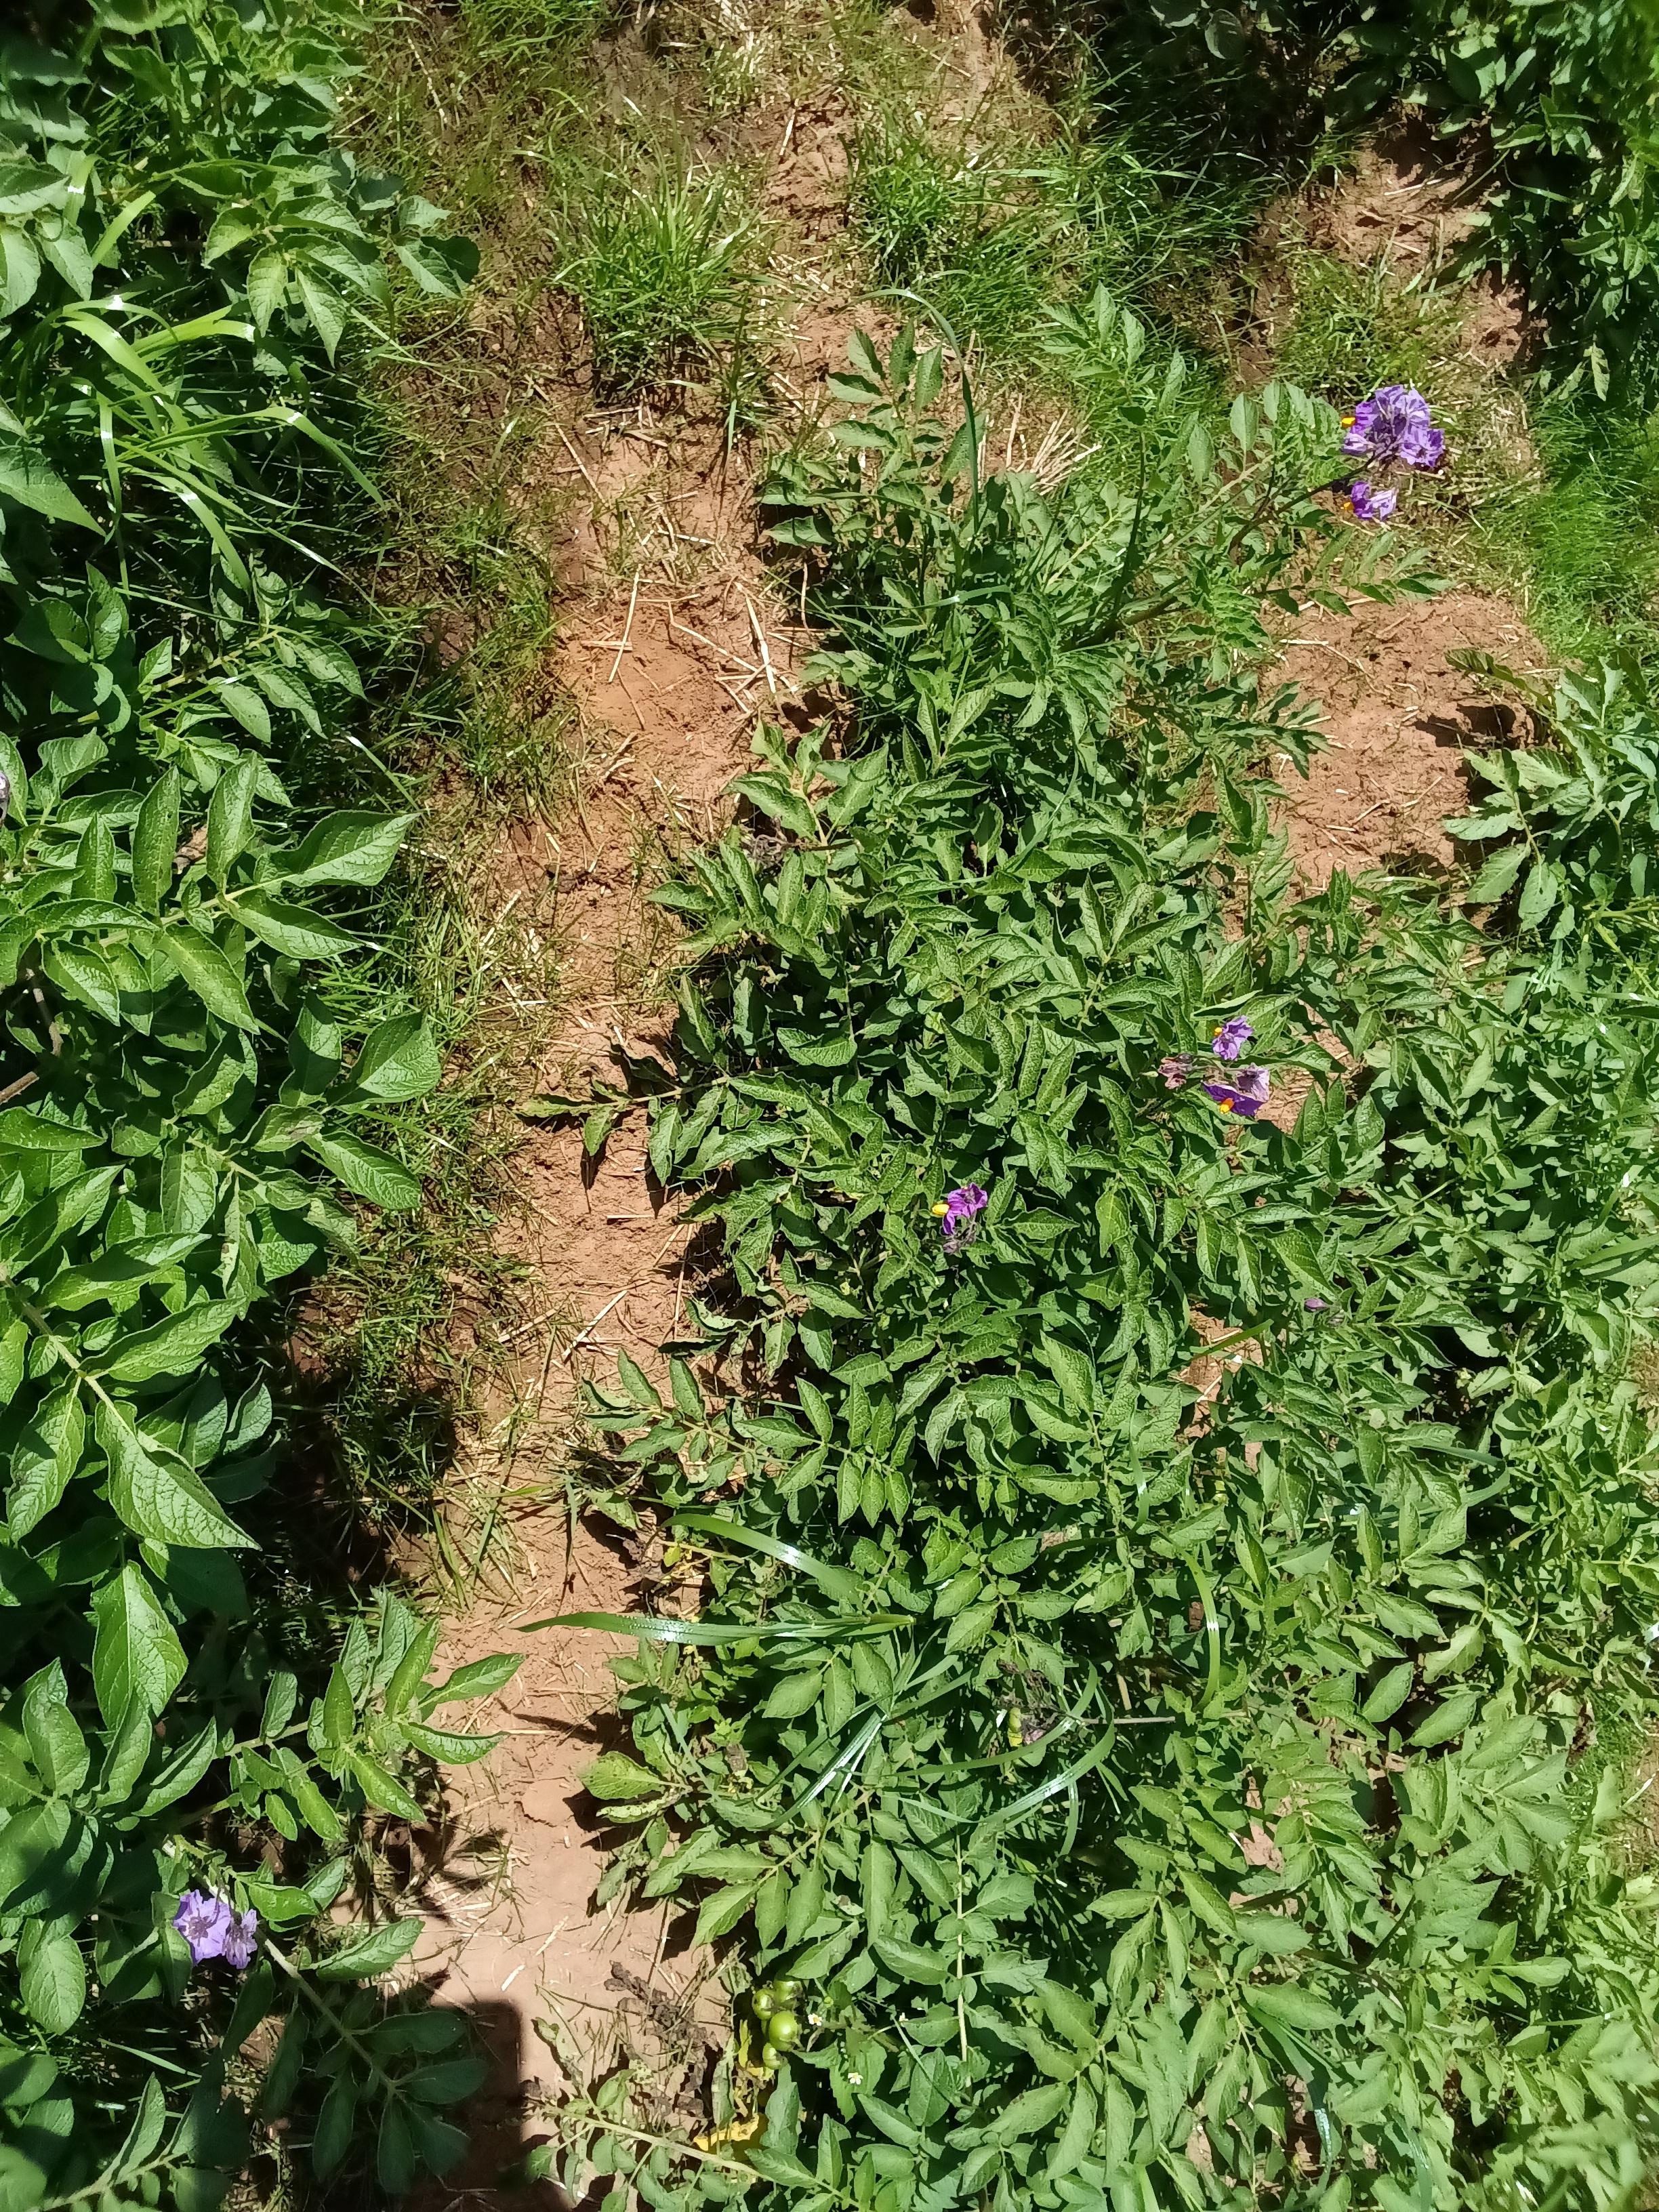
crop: potato
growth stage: flowering
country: Kenya
